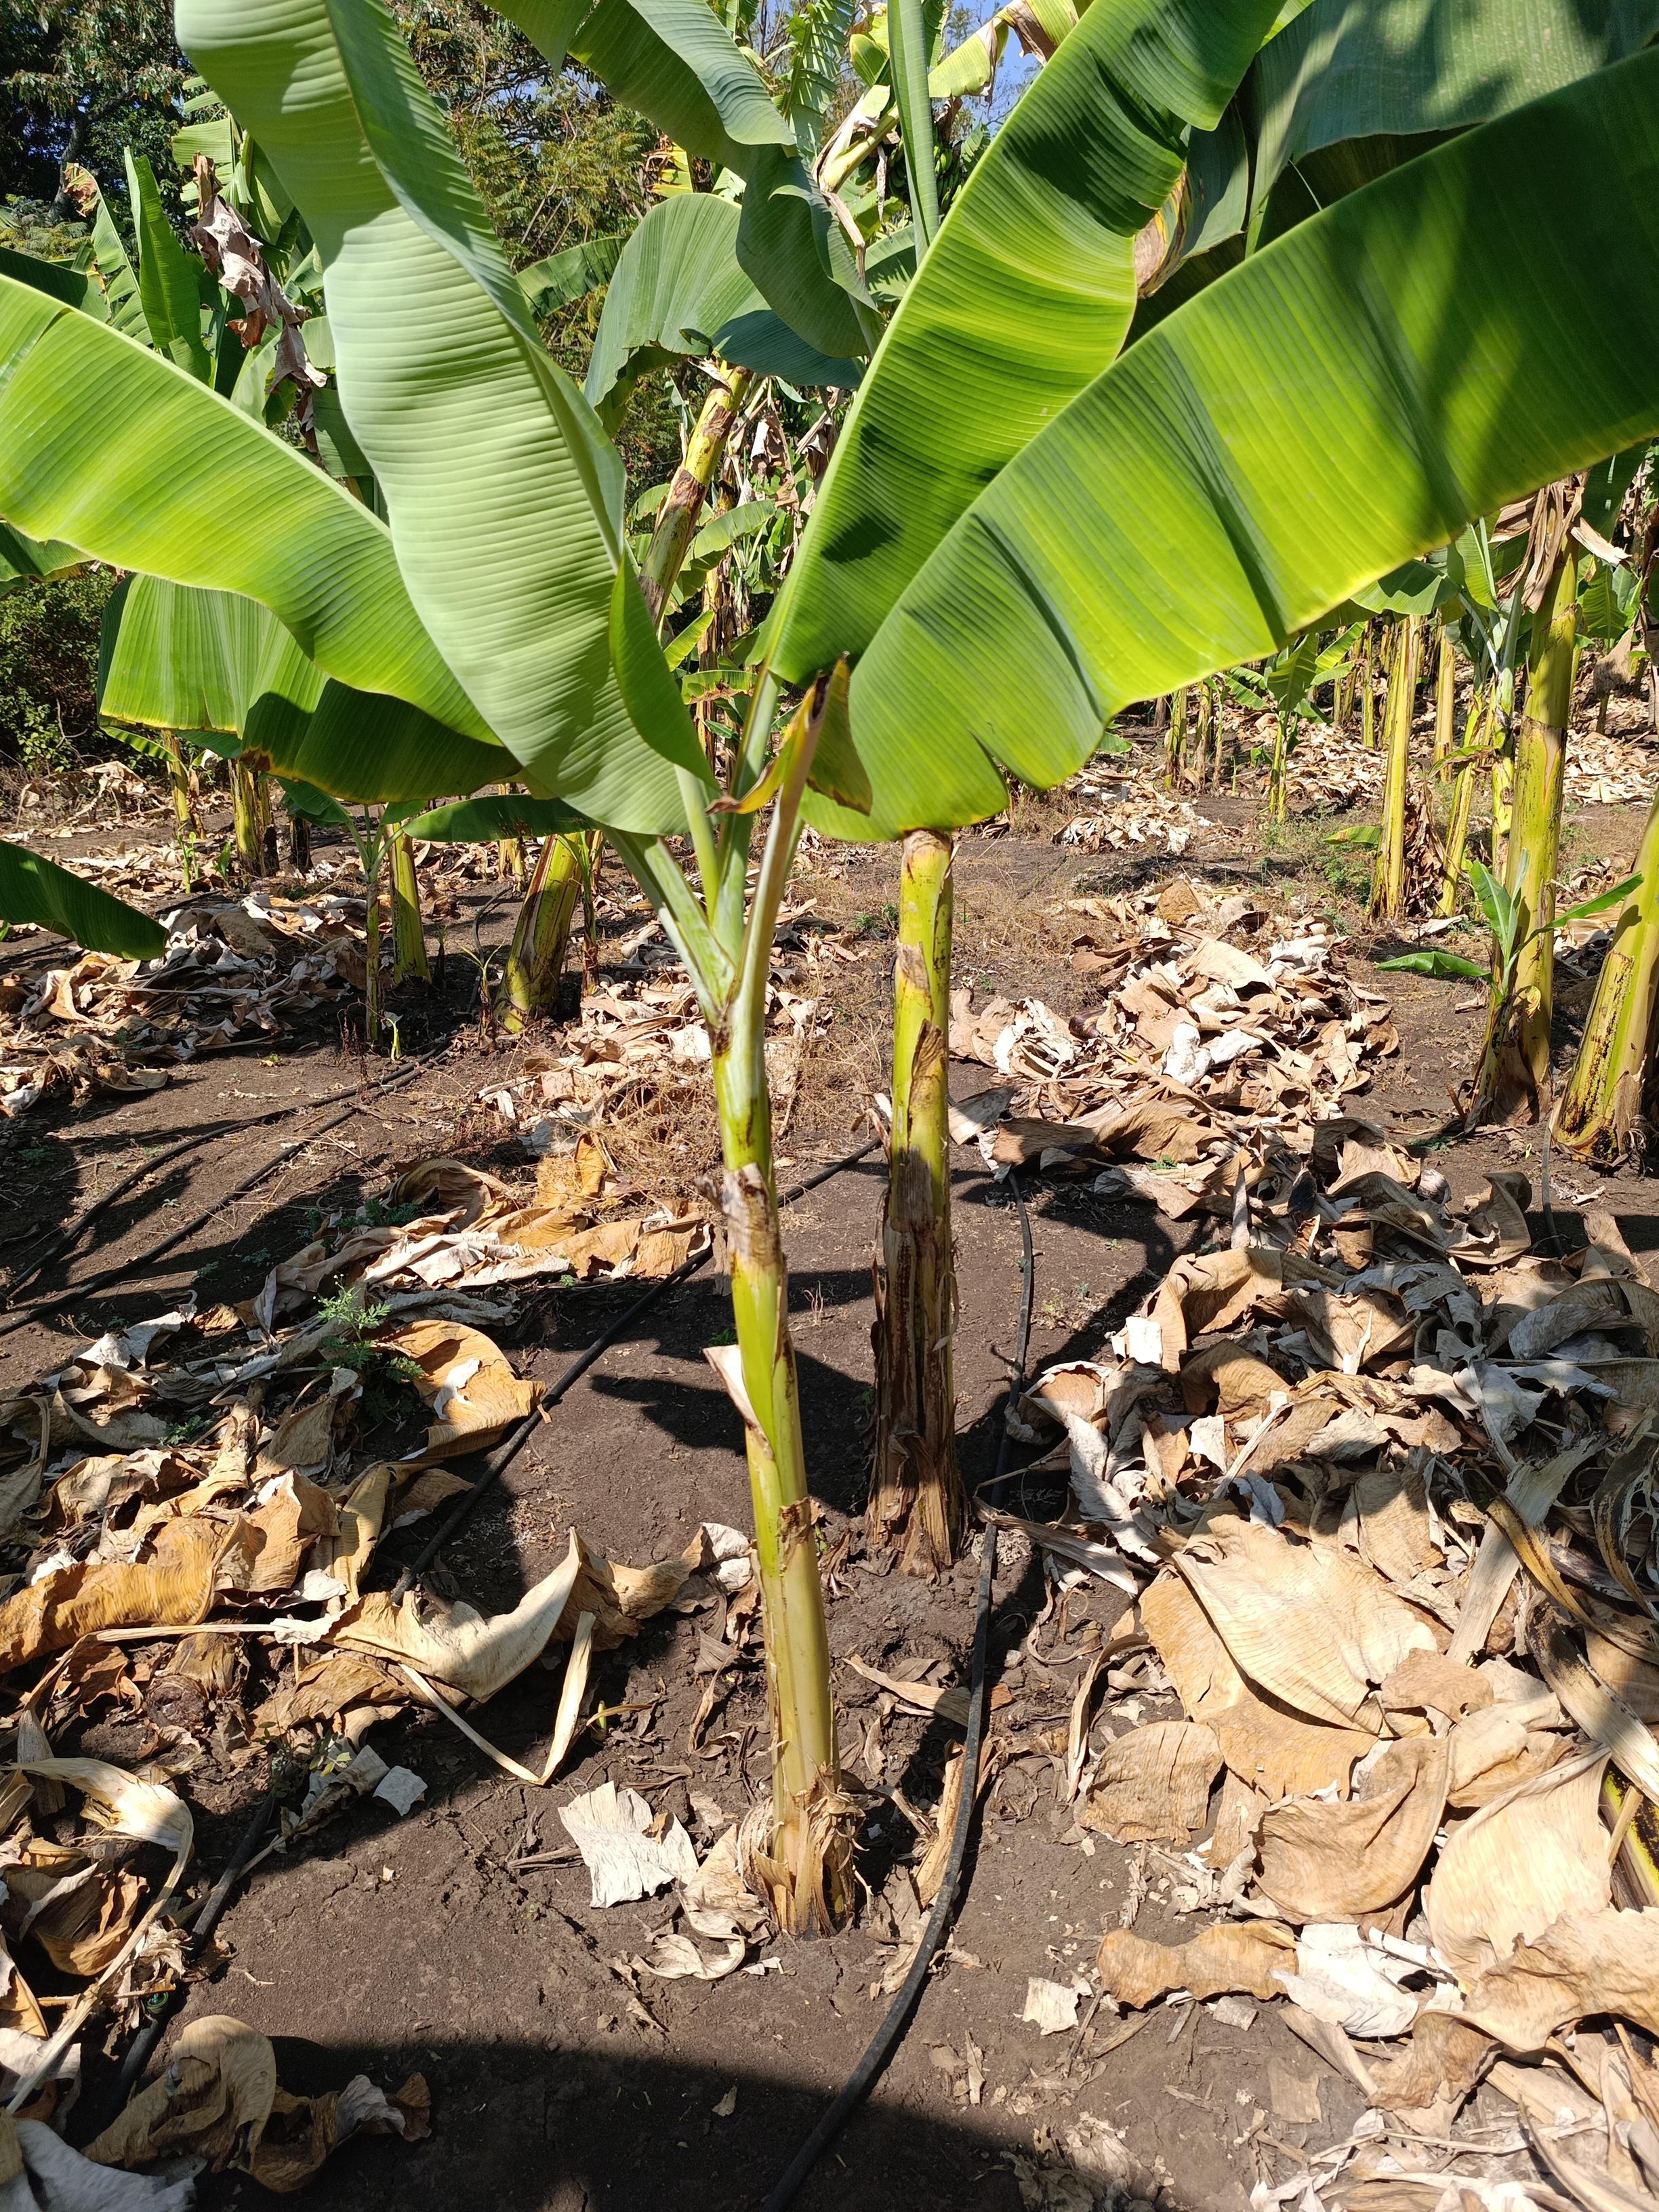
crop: banana
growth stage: vegetative
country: Tanzania
